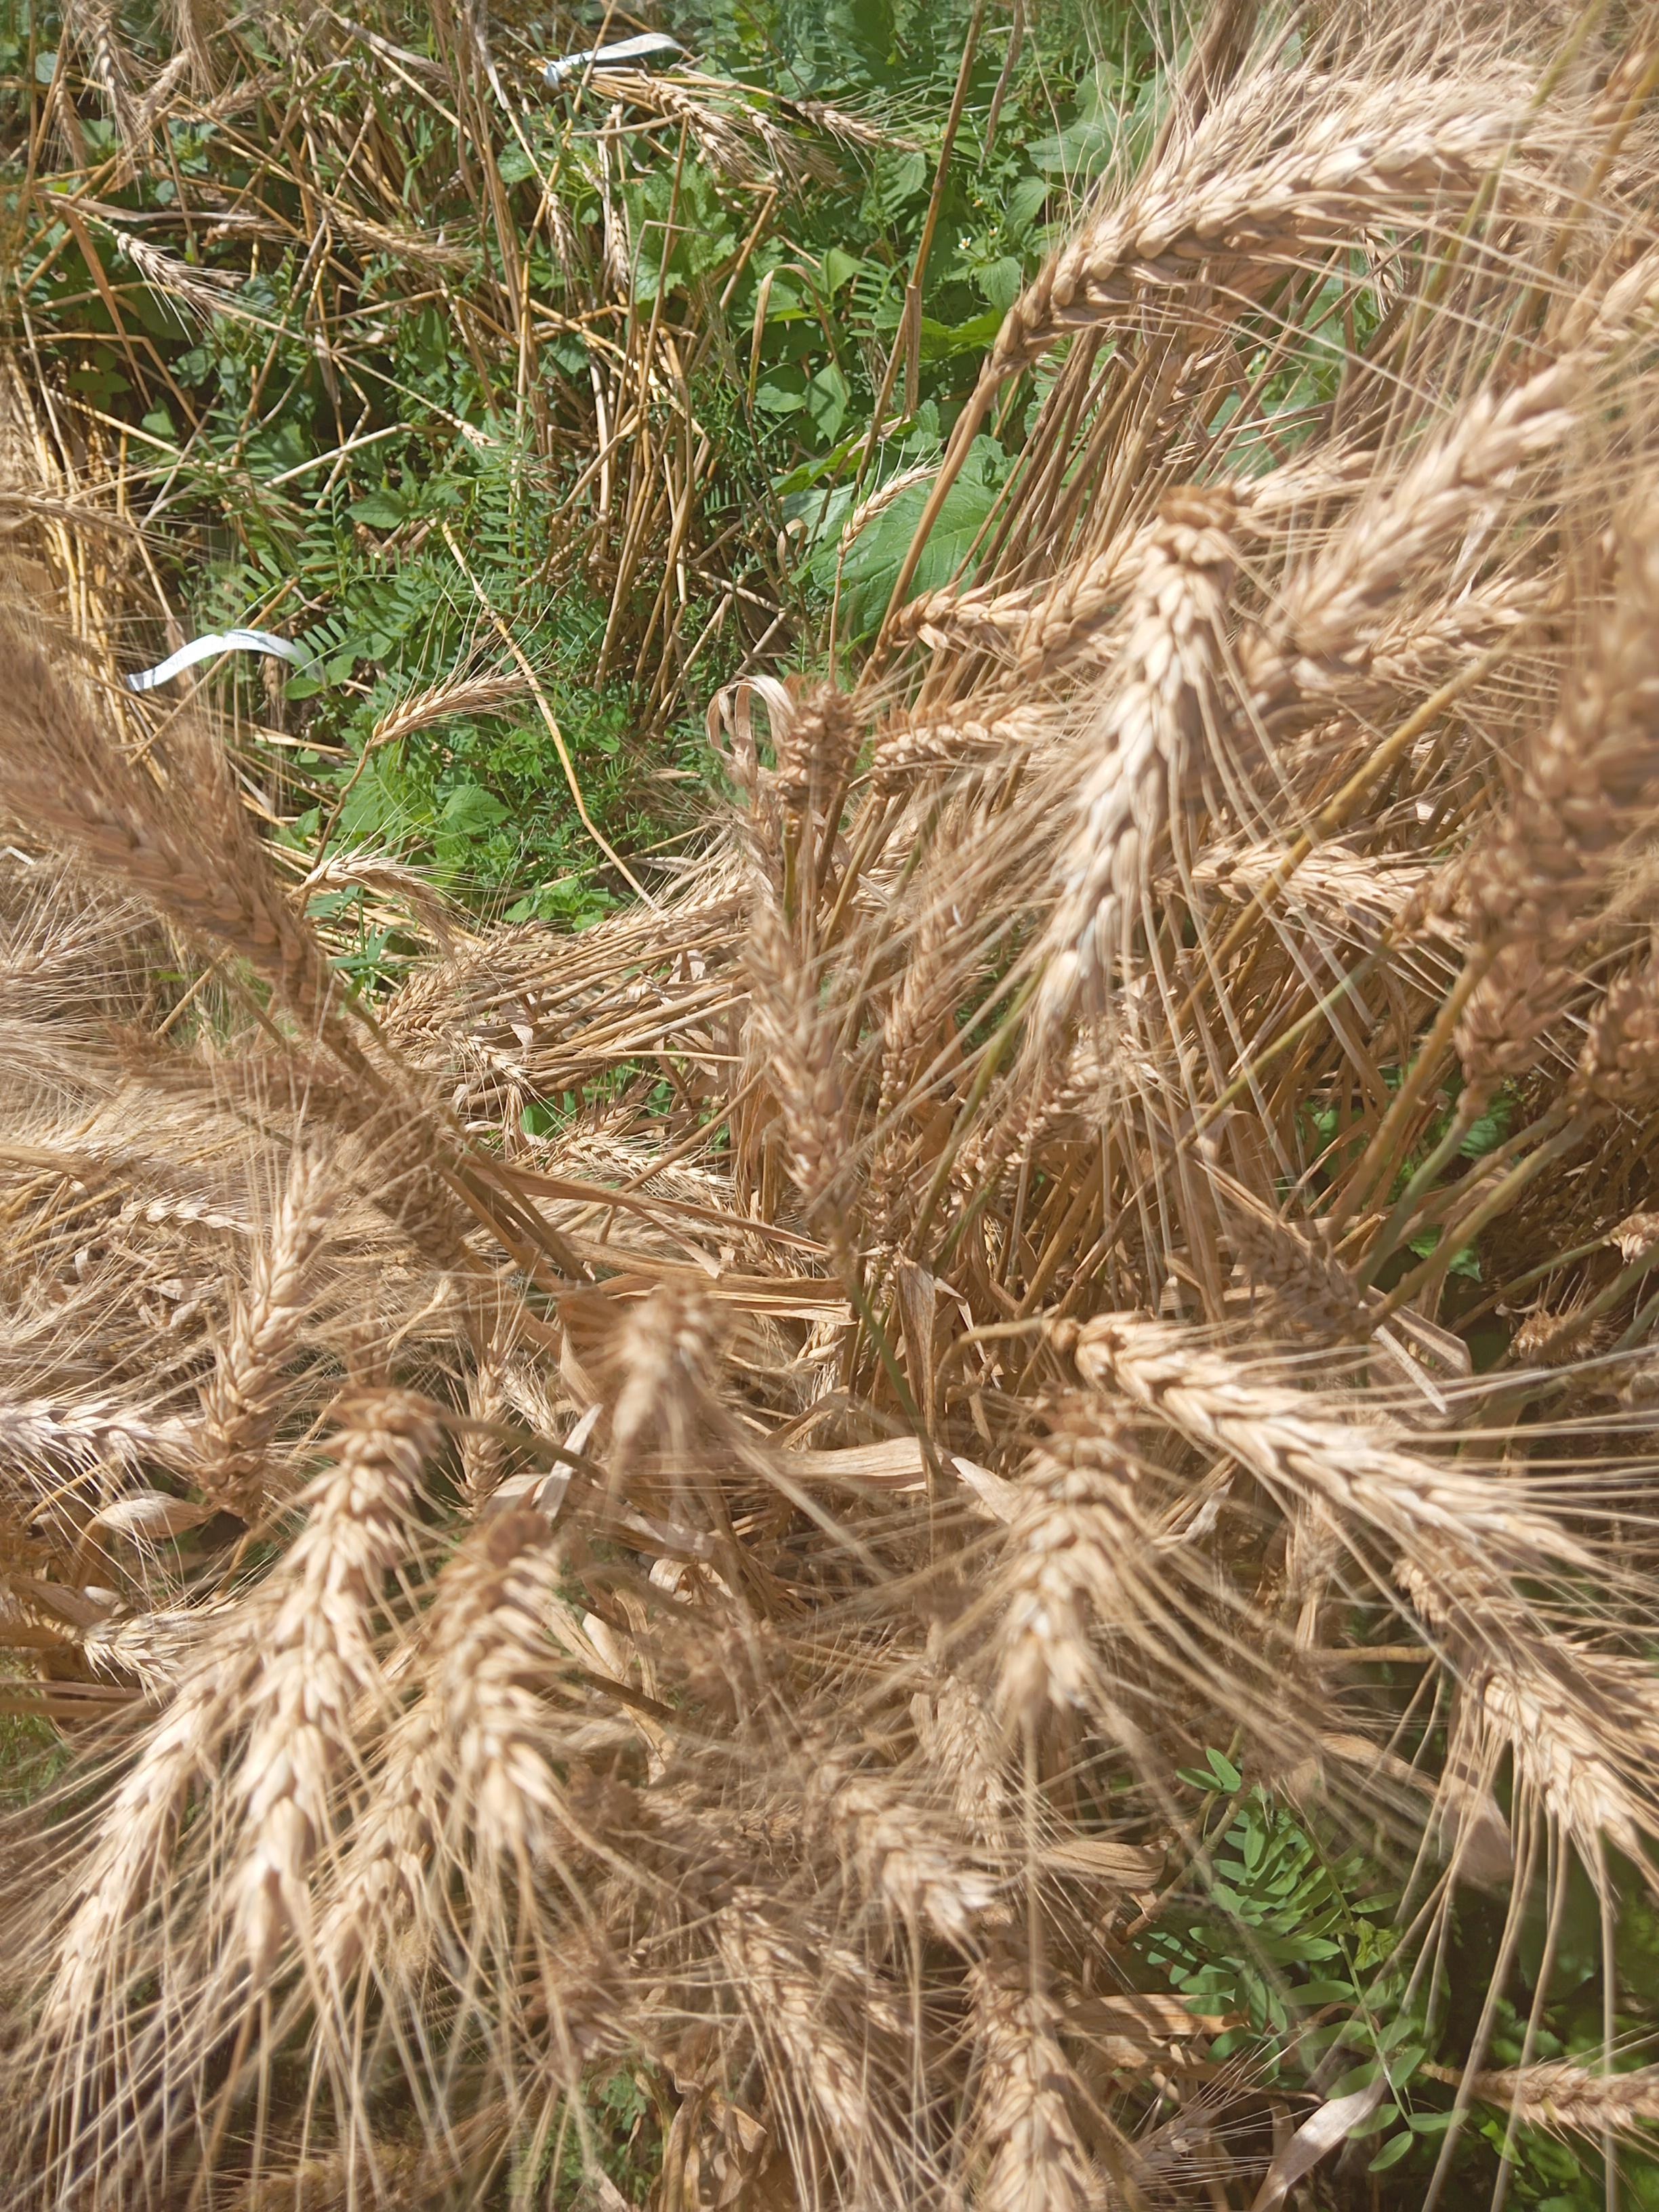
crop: wheat
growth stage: maturity
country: Kenya
